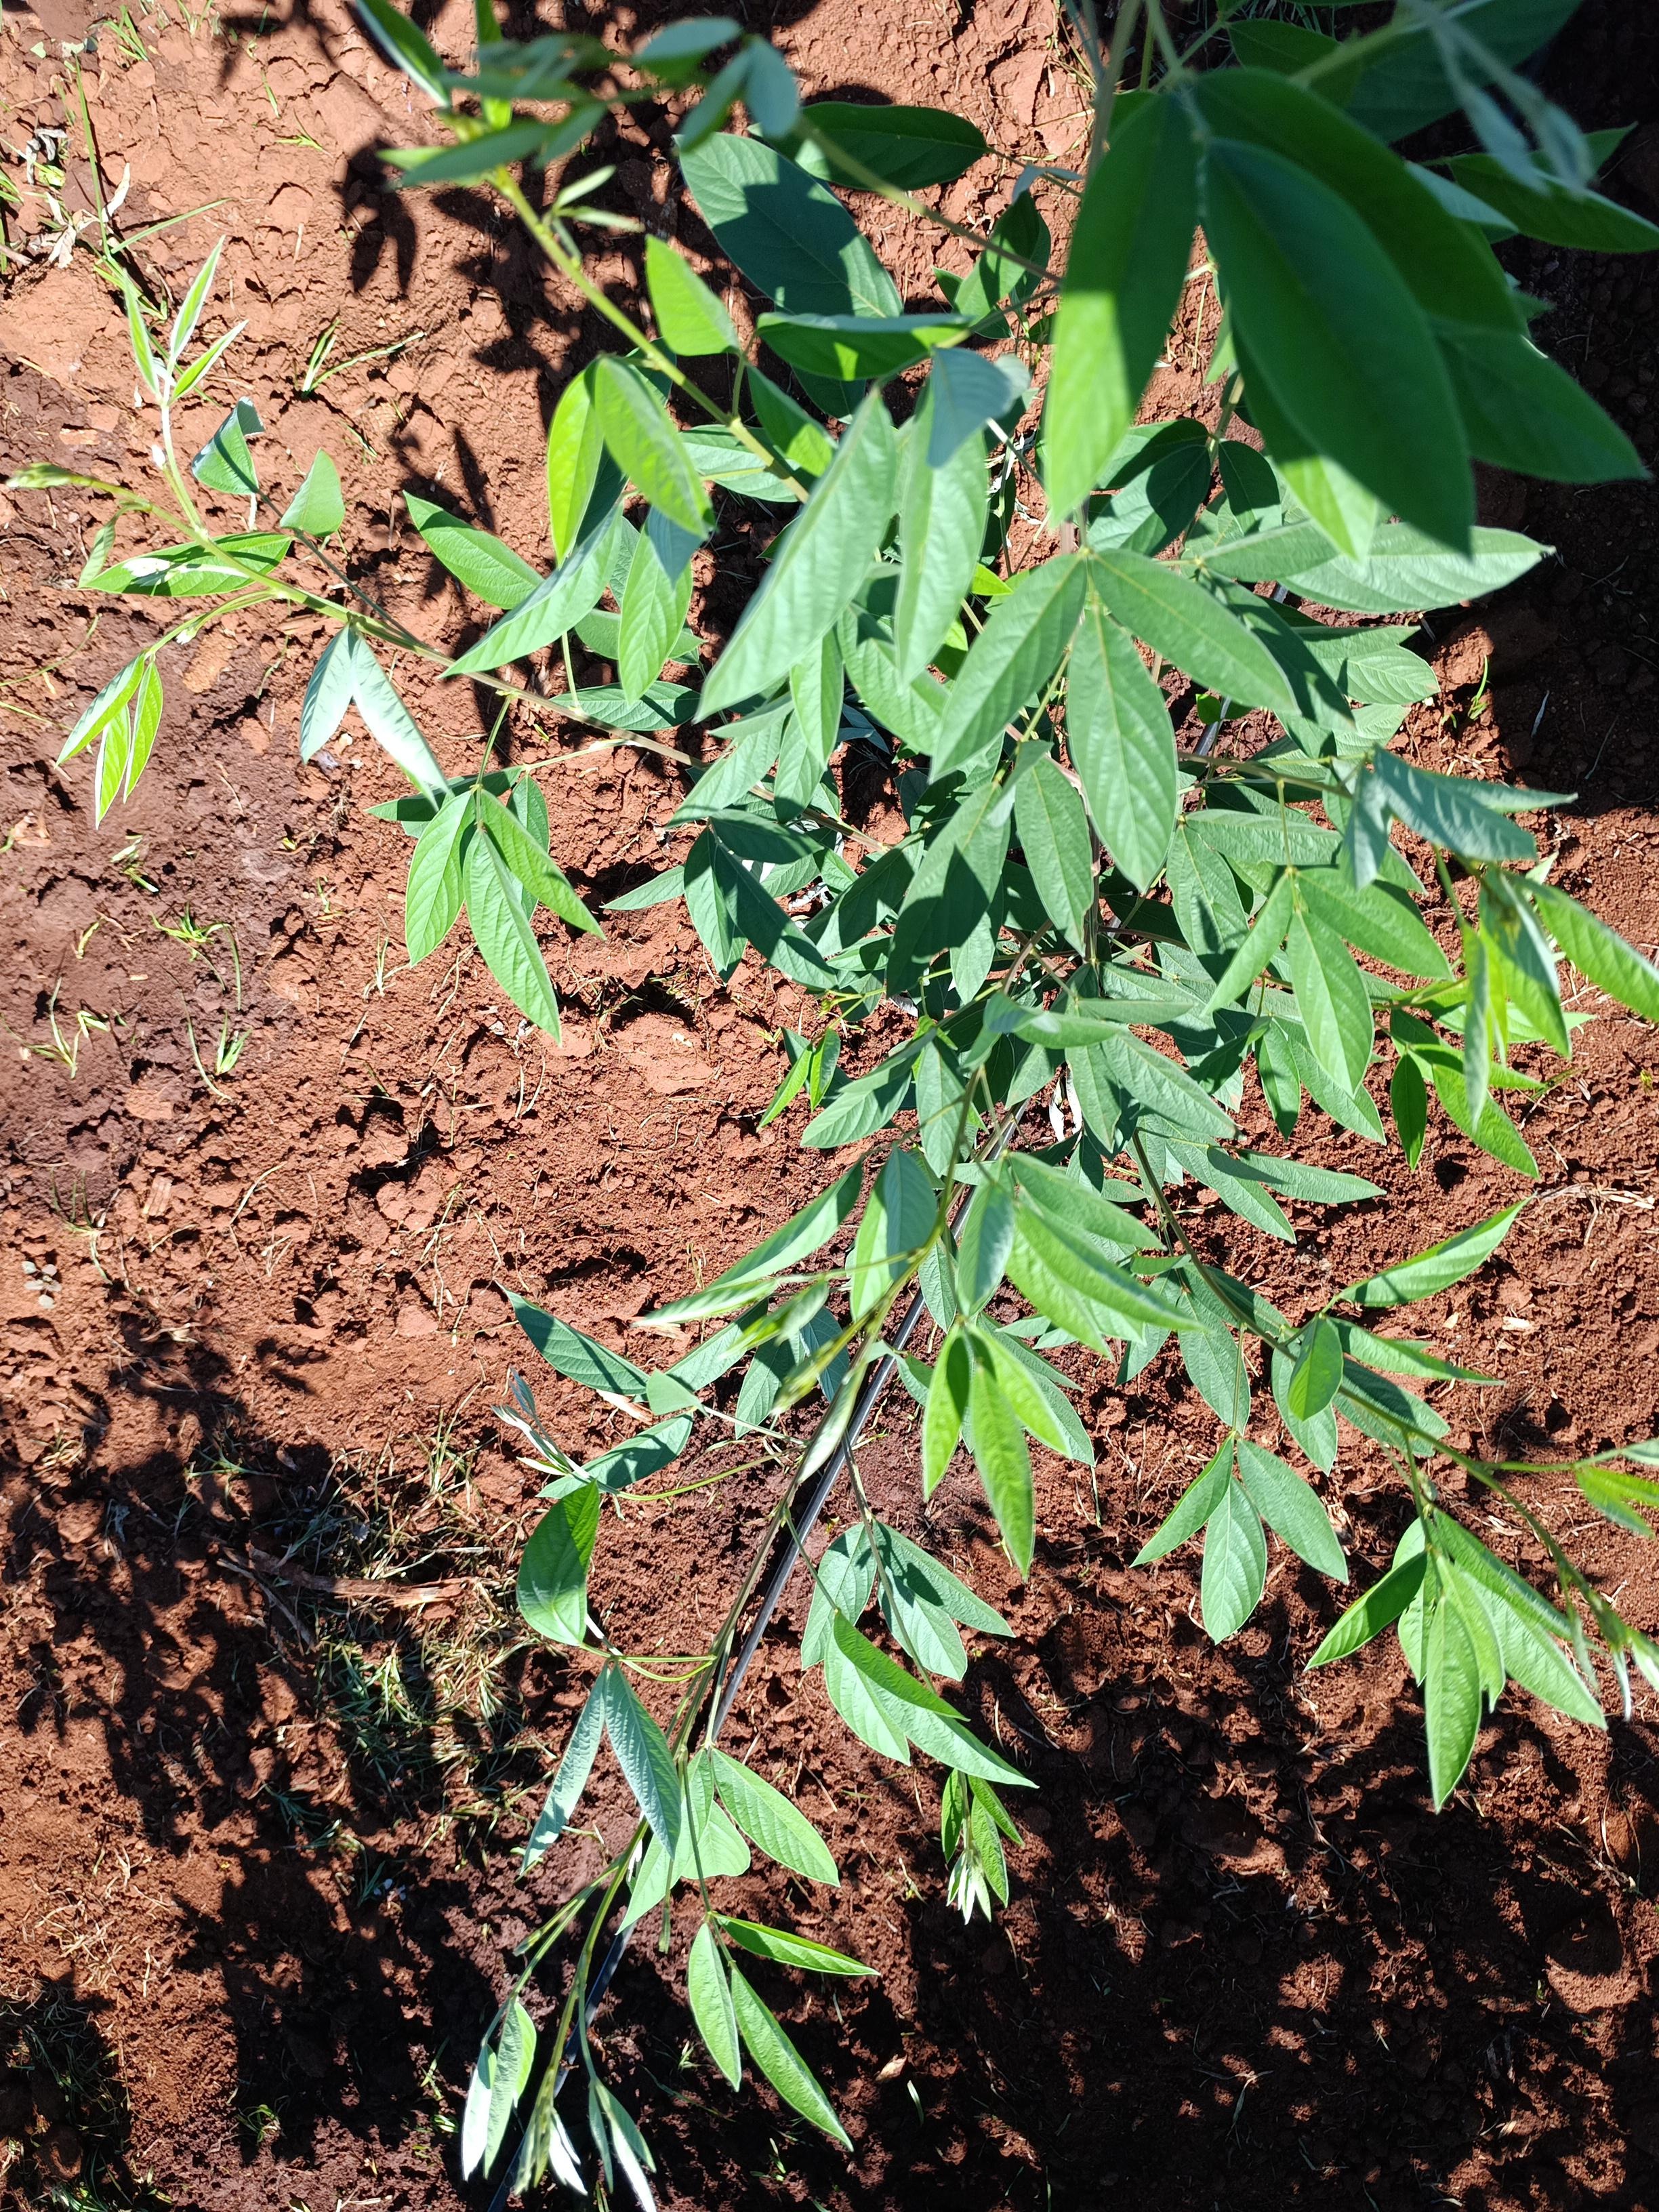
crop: pigeonpea
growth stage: flowering
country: Kenya
